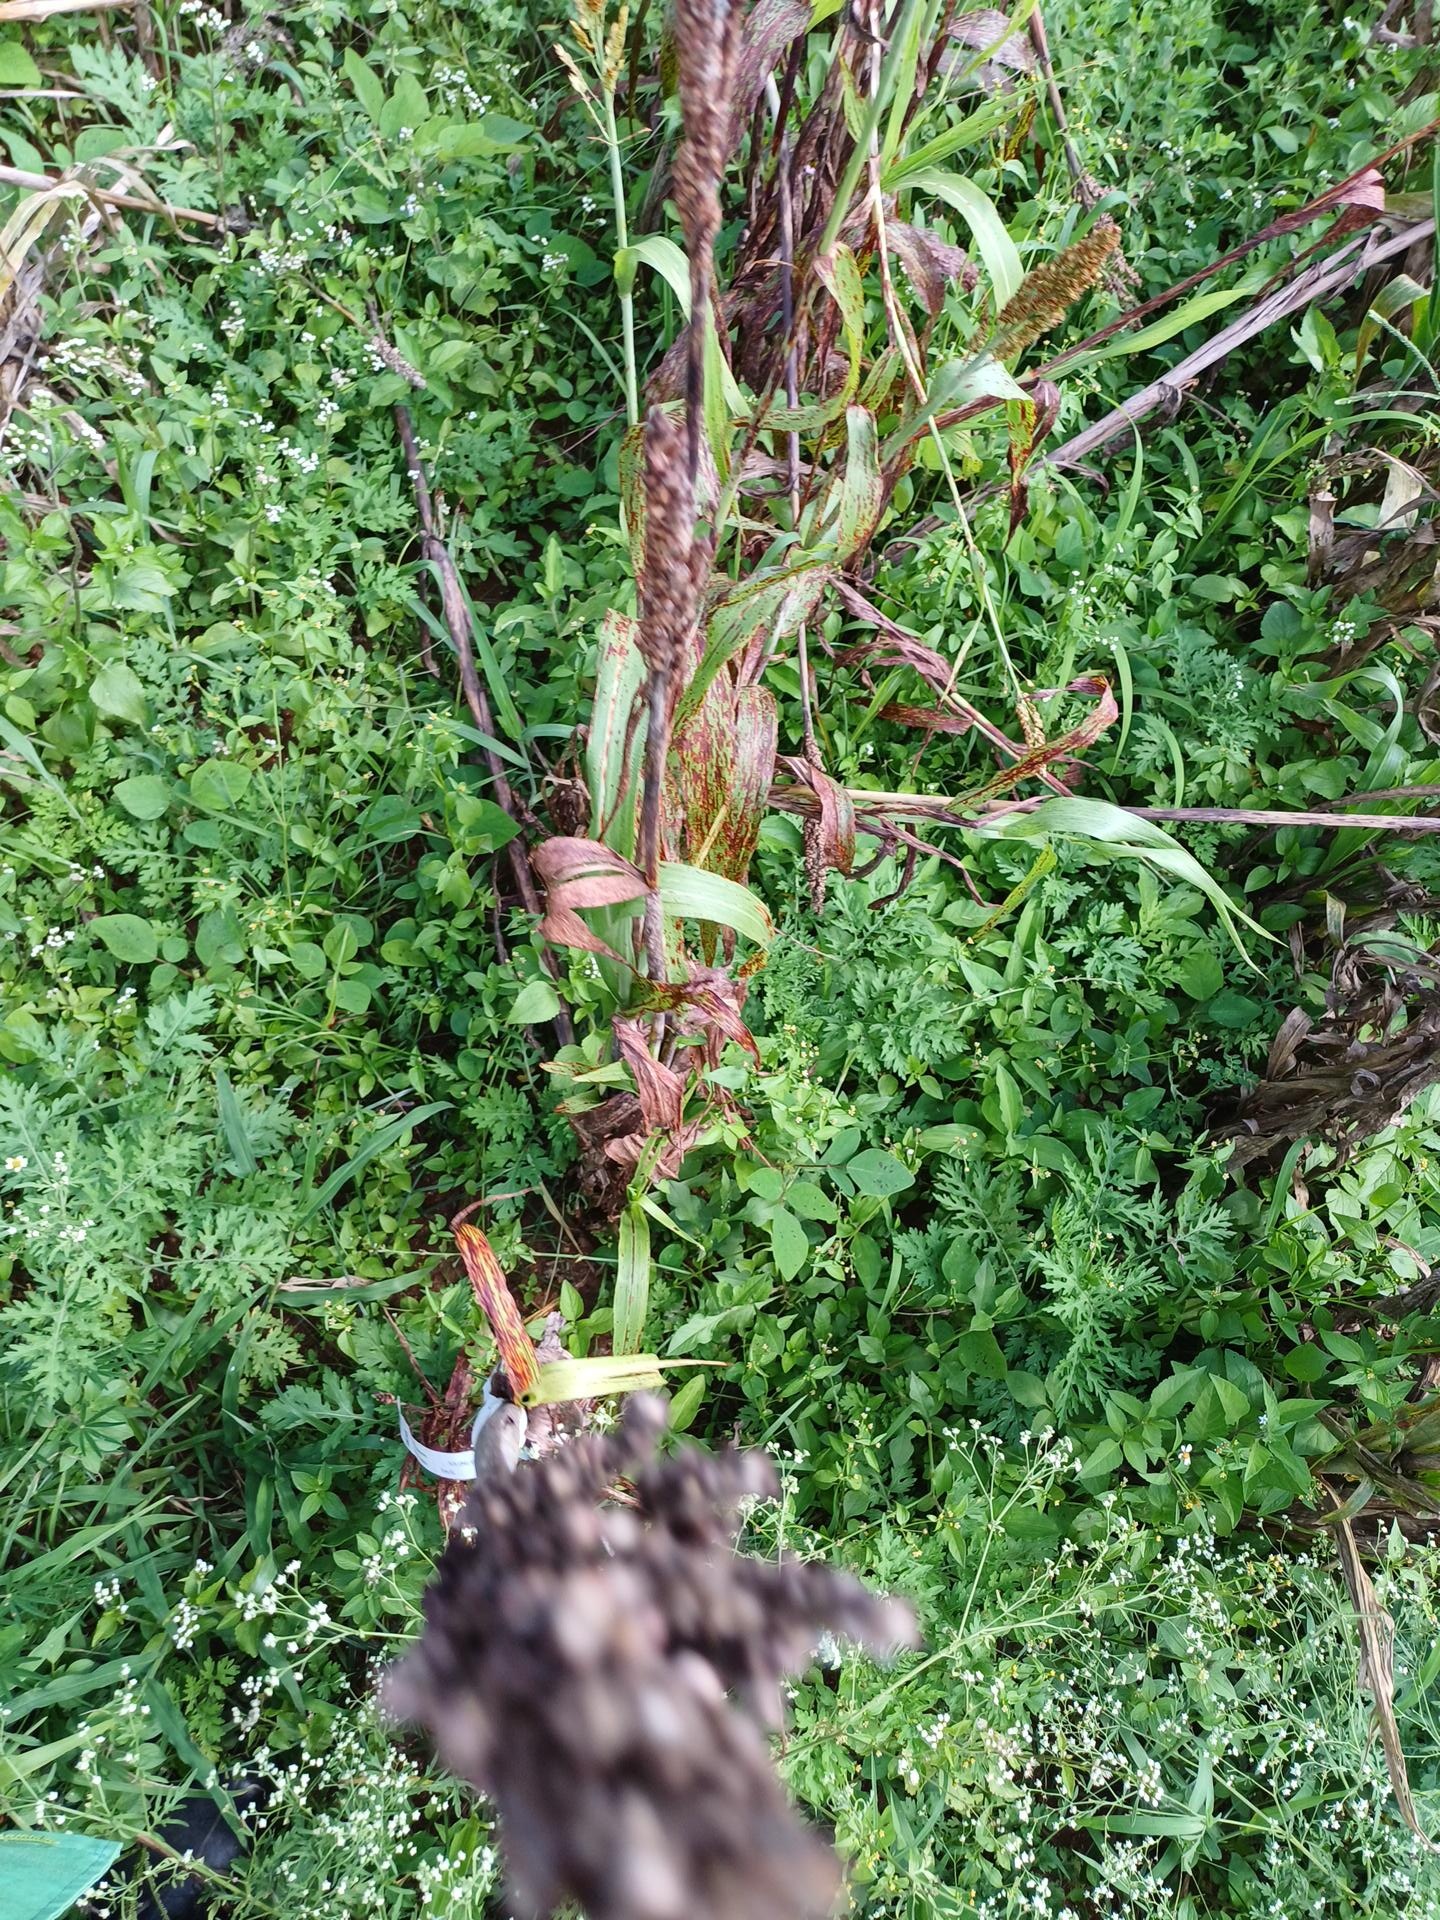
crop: sorghum
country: Kenya
